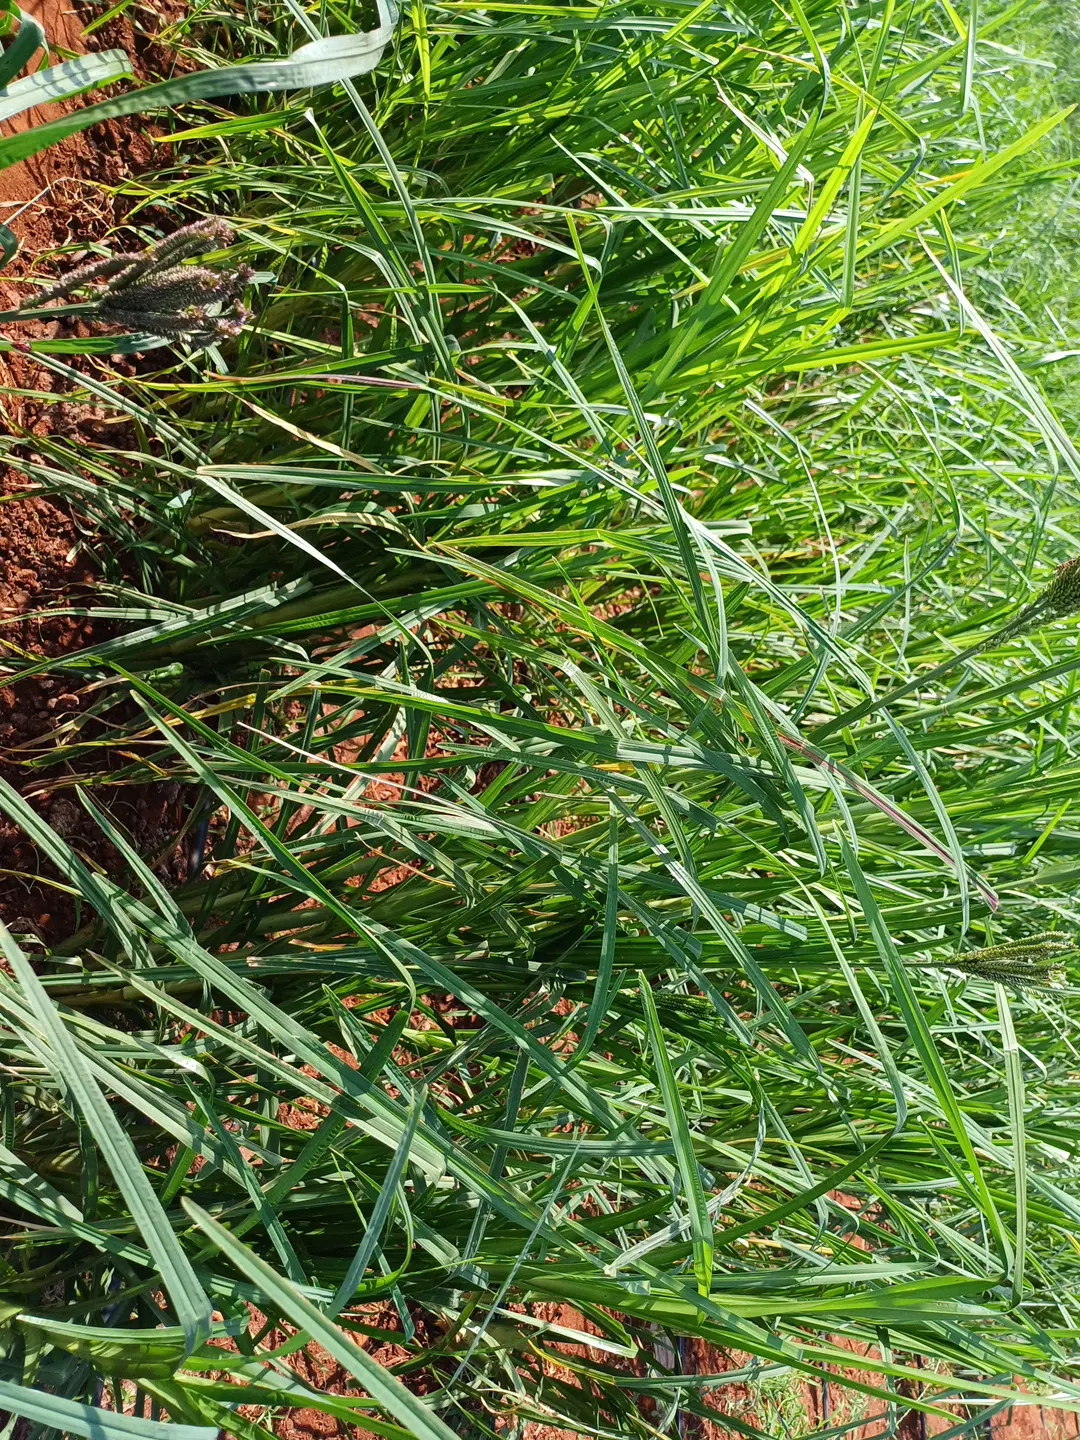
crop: finger millet
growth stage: flowering
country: Kenya
